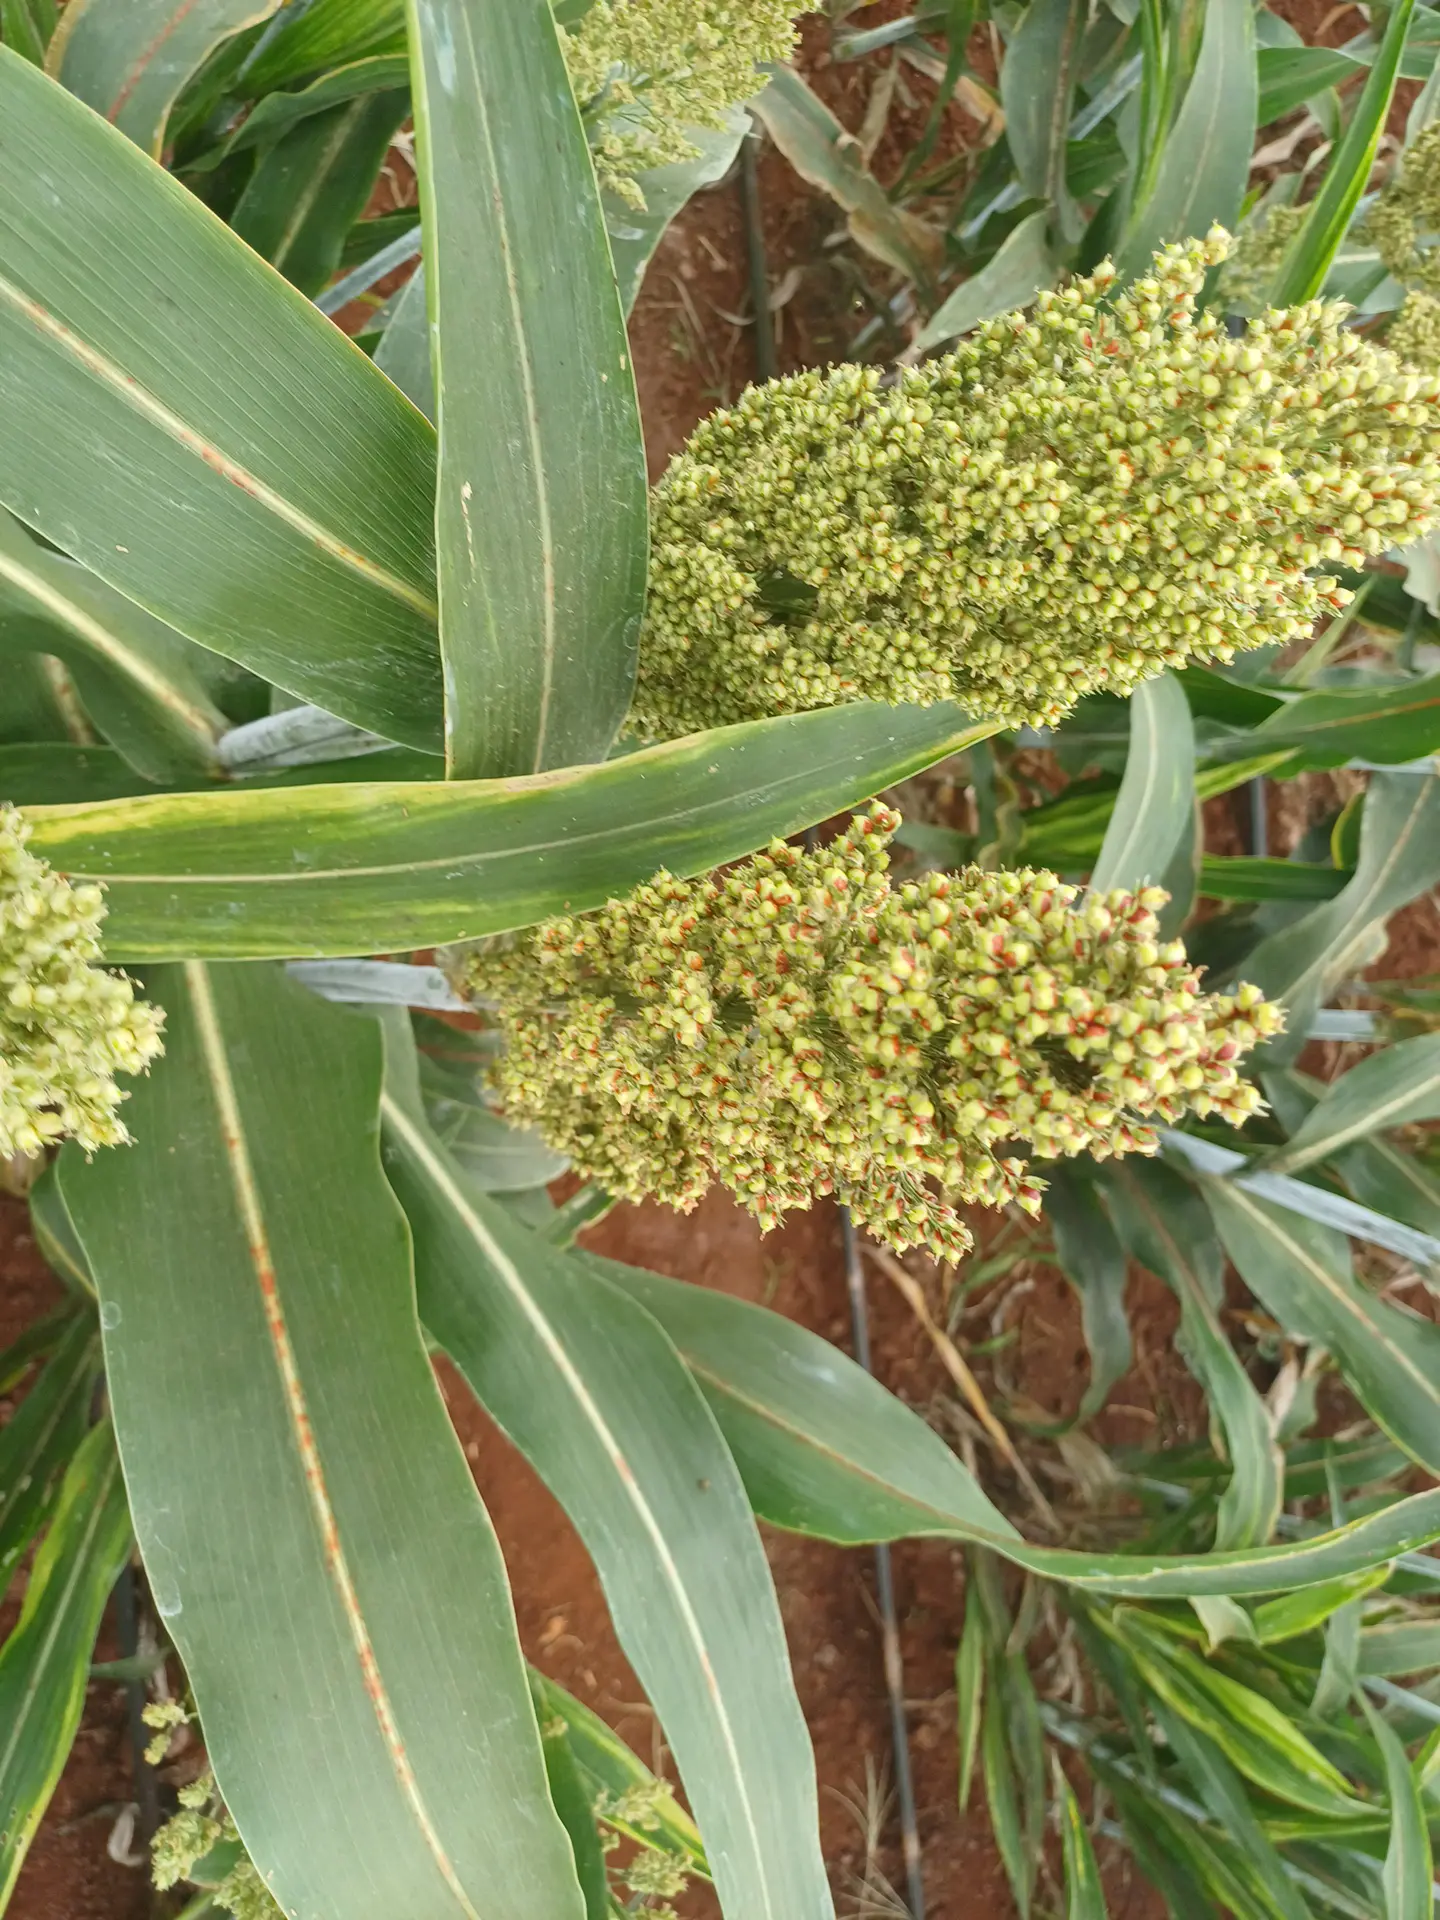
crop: sorghum
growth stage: filling grain
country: Kenya
